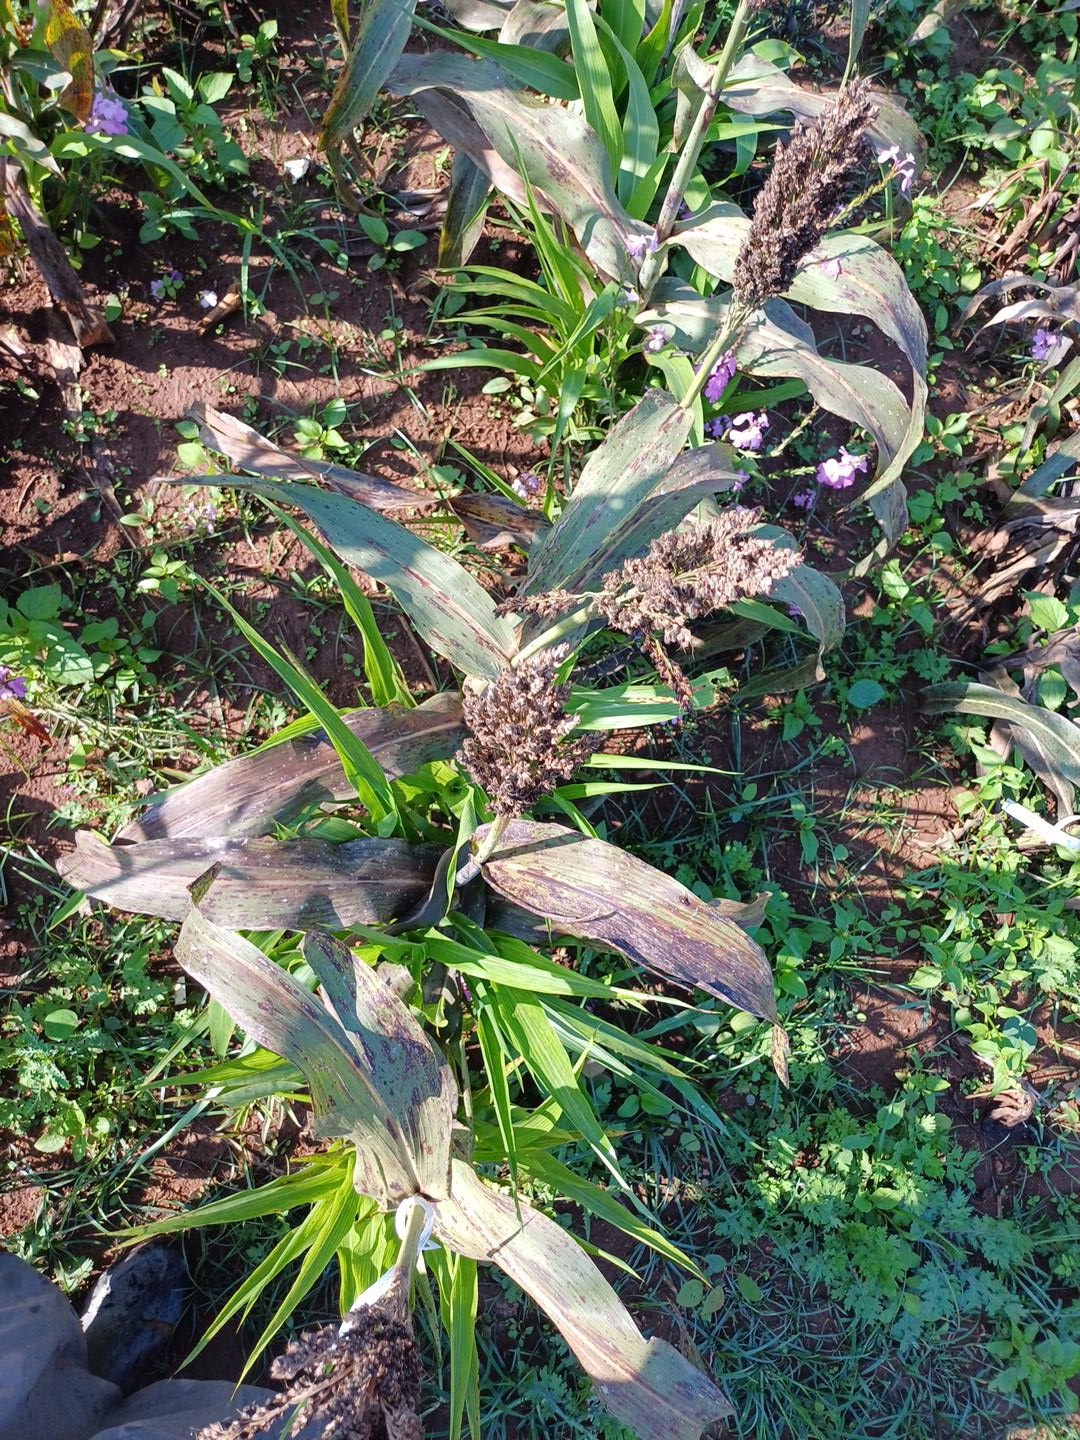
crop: sorghum
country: Kenya
